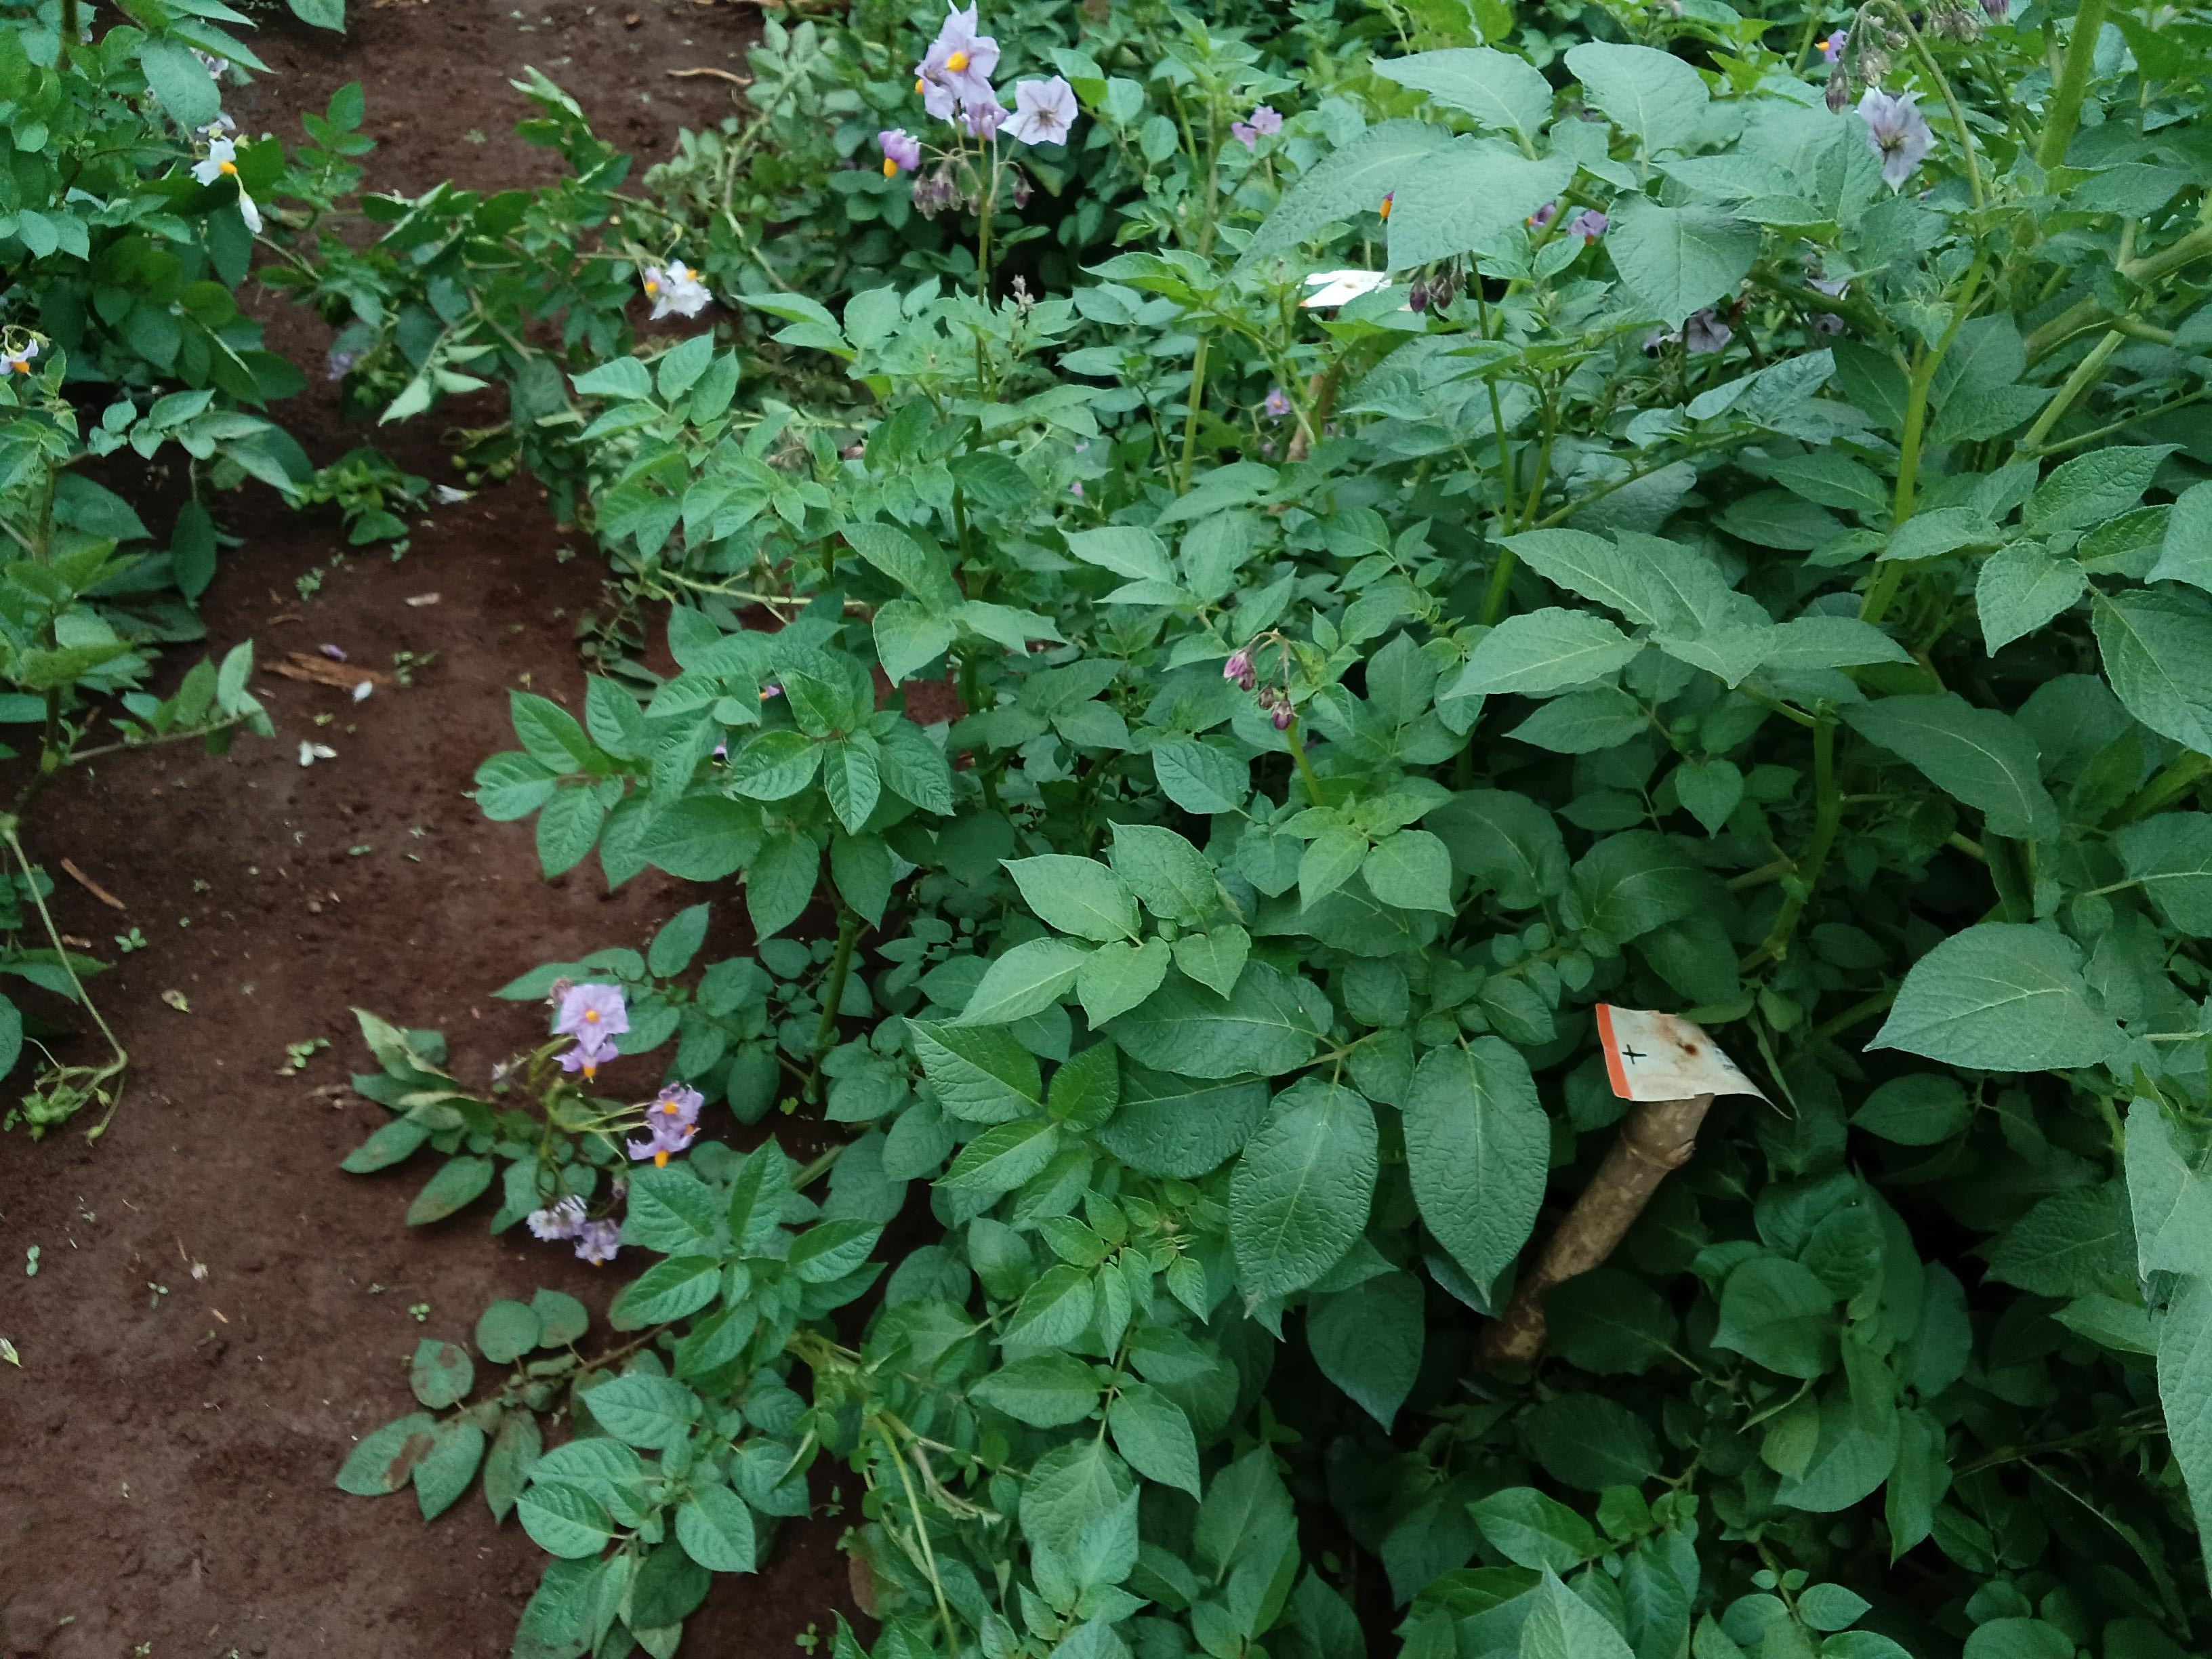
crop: potato
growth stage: flowering
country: Kenya
